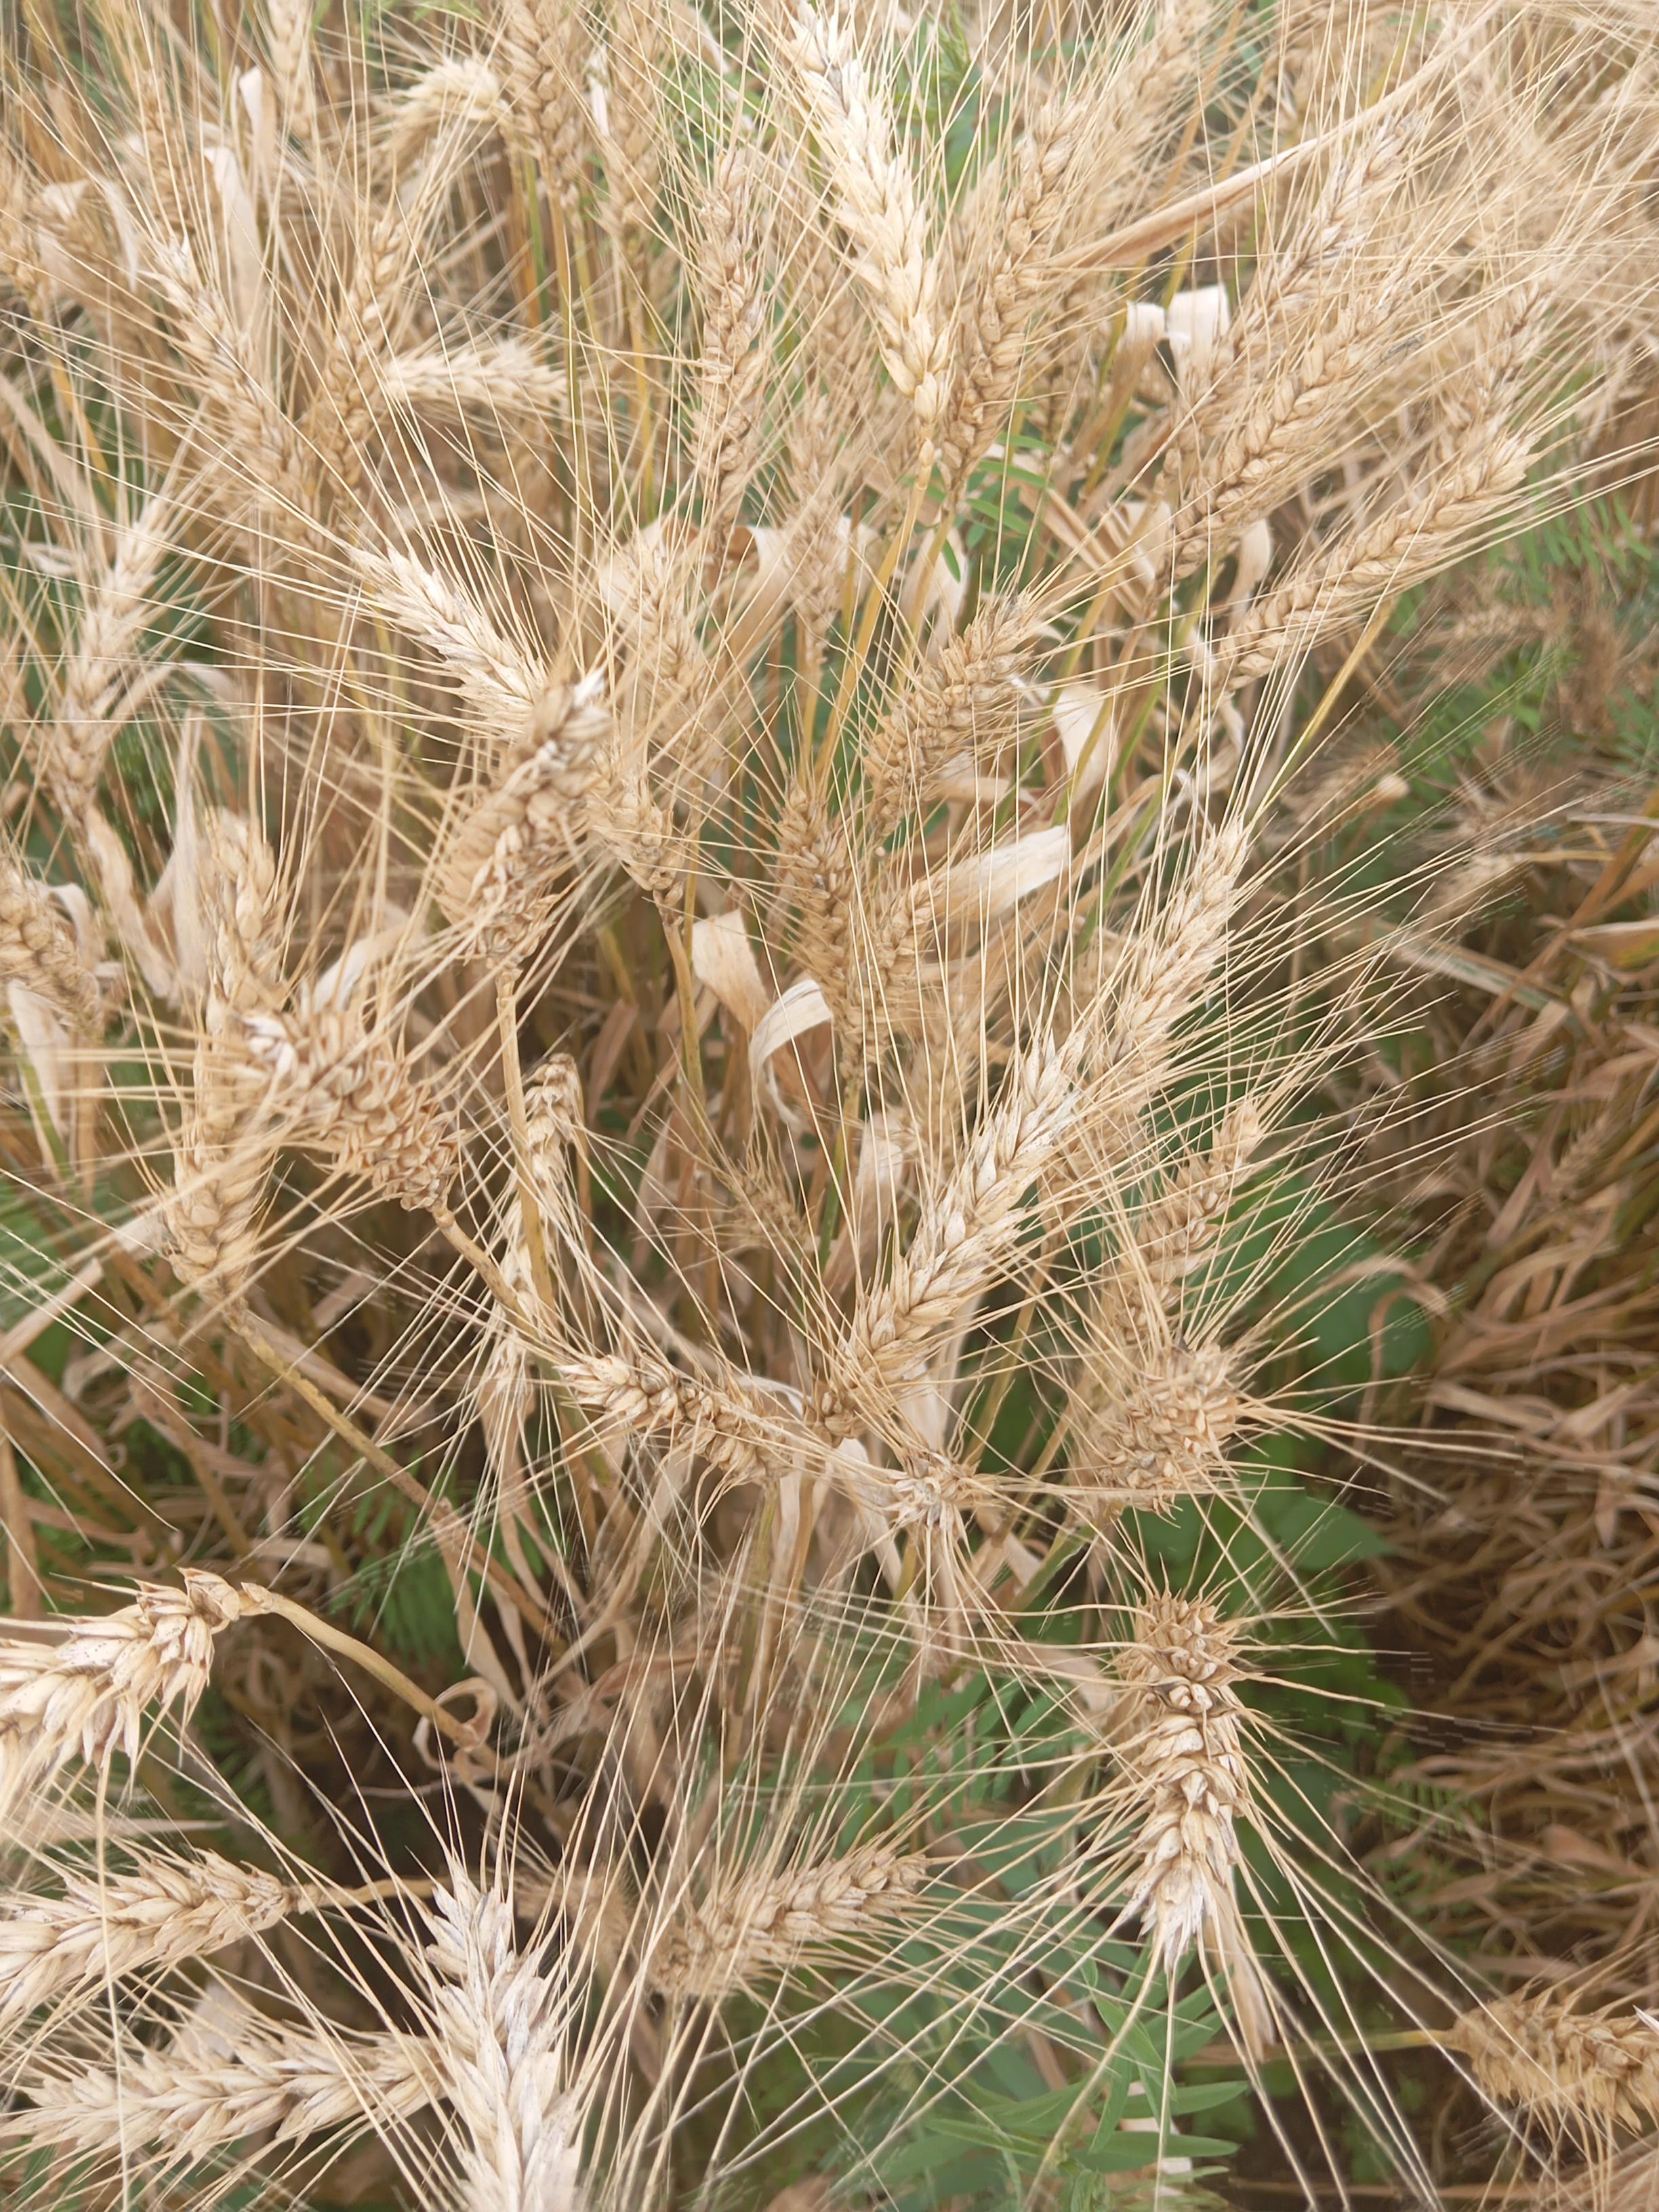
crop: wheat
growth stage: maturity
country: Kenya
